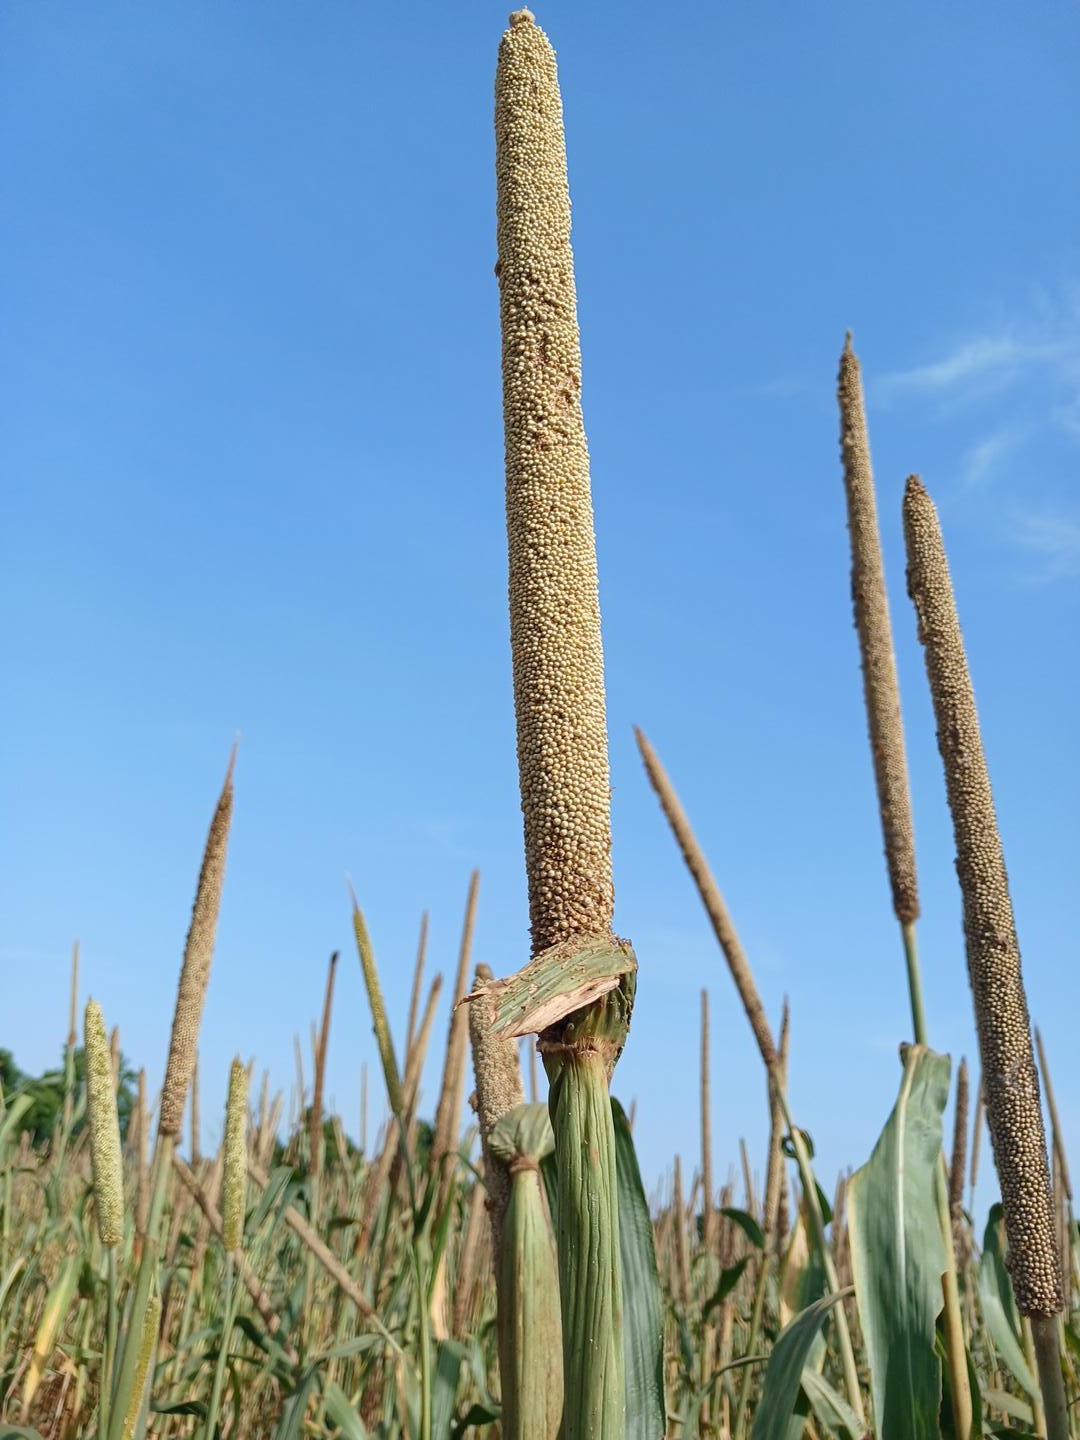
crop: pearl millet
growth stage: maturity
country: Senegal
